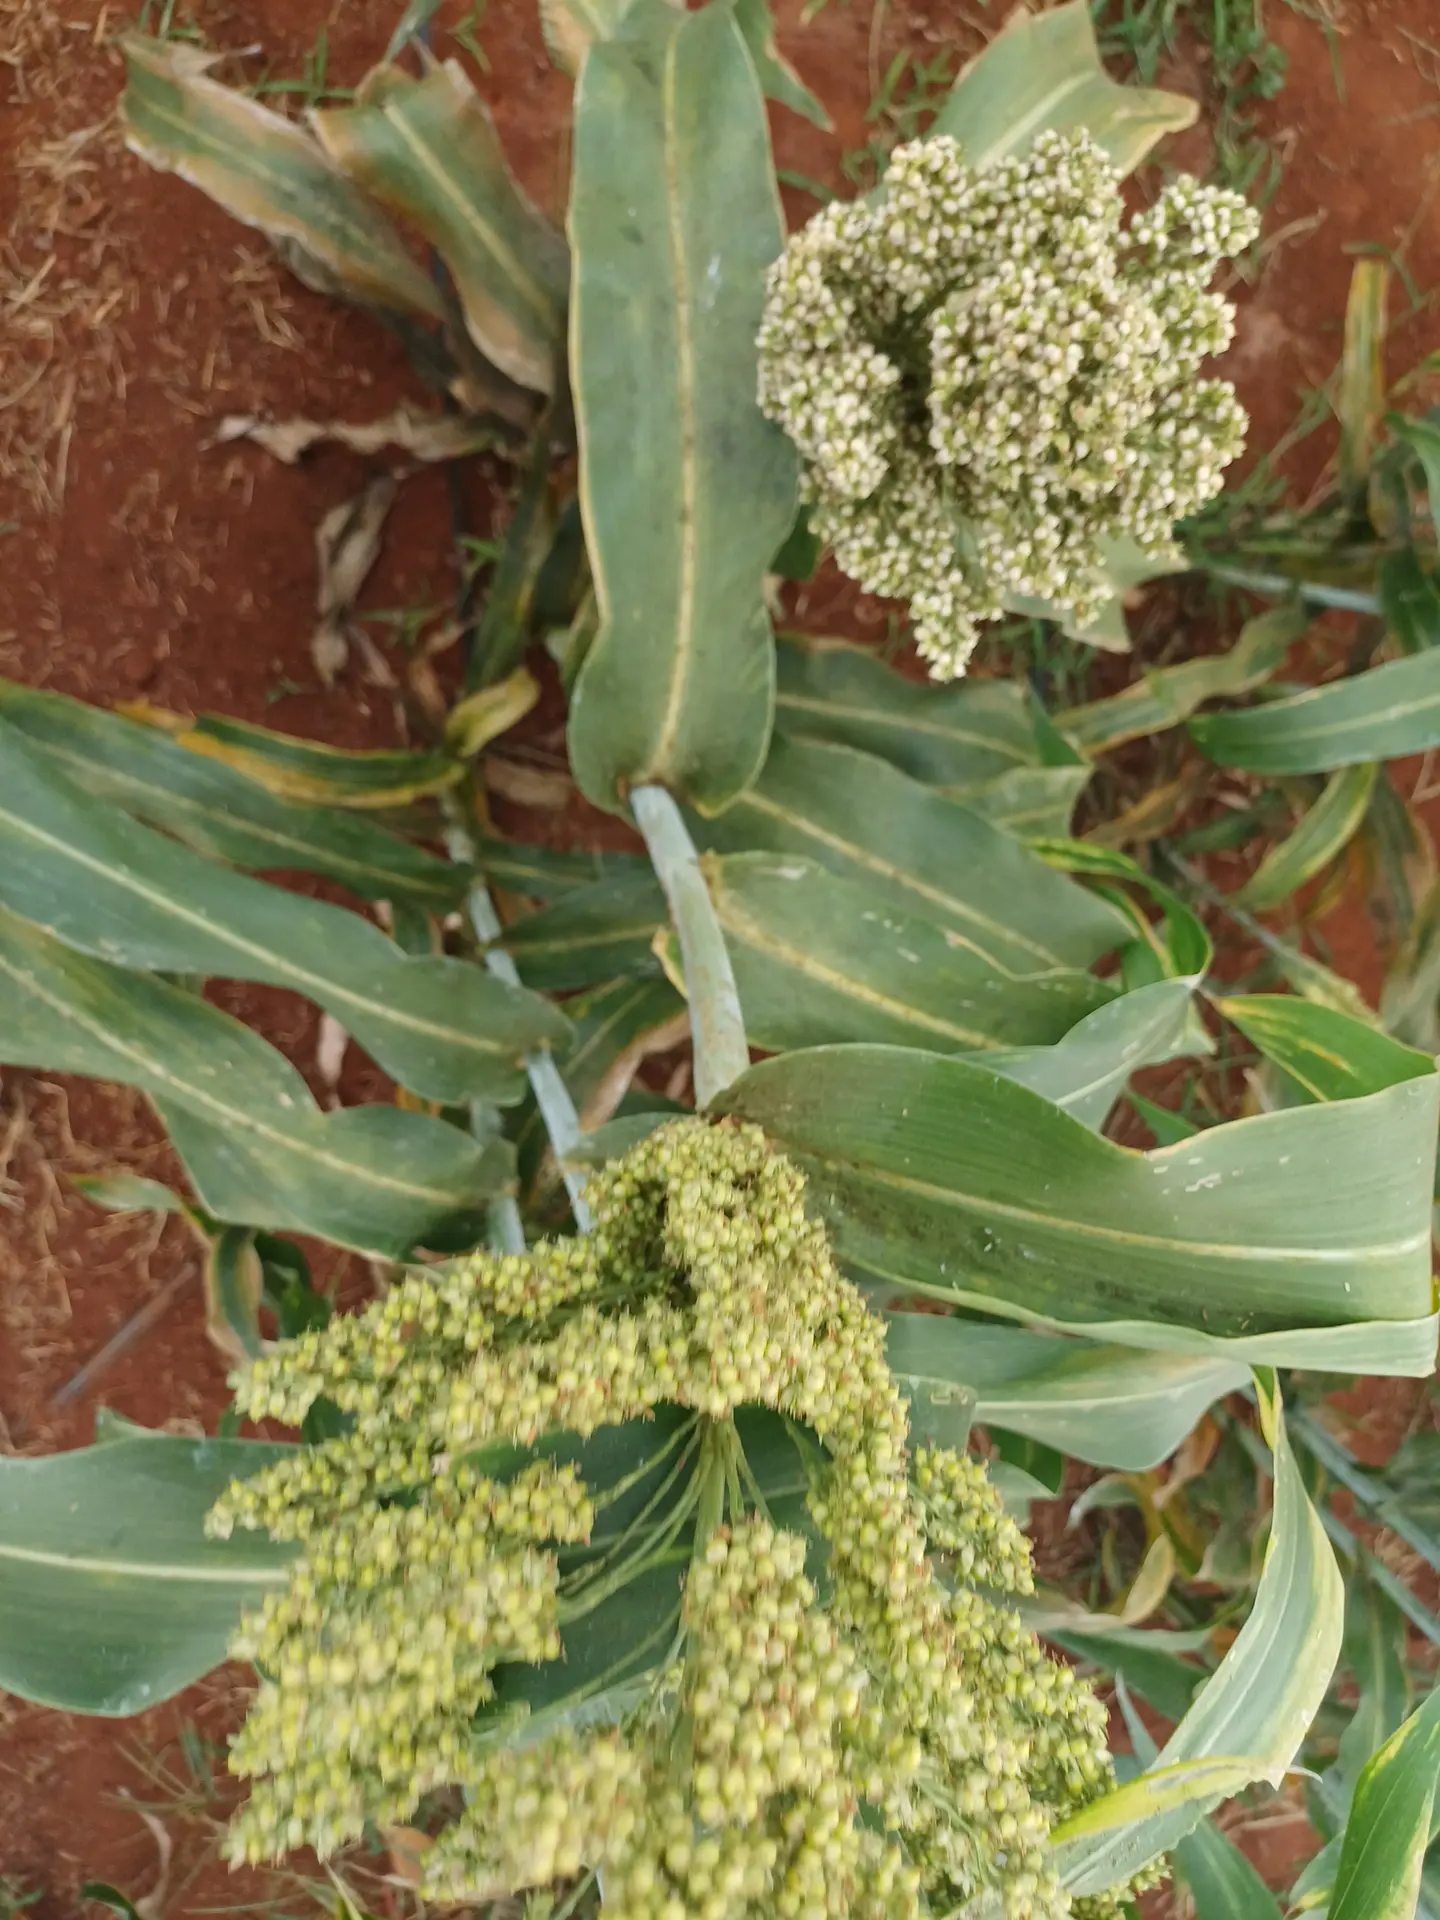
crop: sorghum
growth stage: filling grain
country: Kenya
